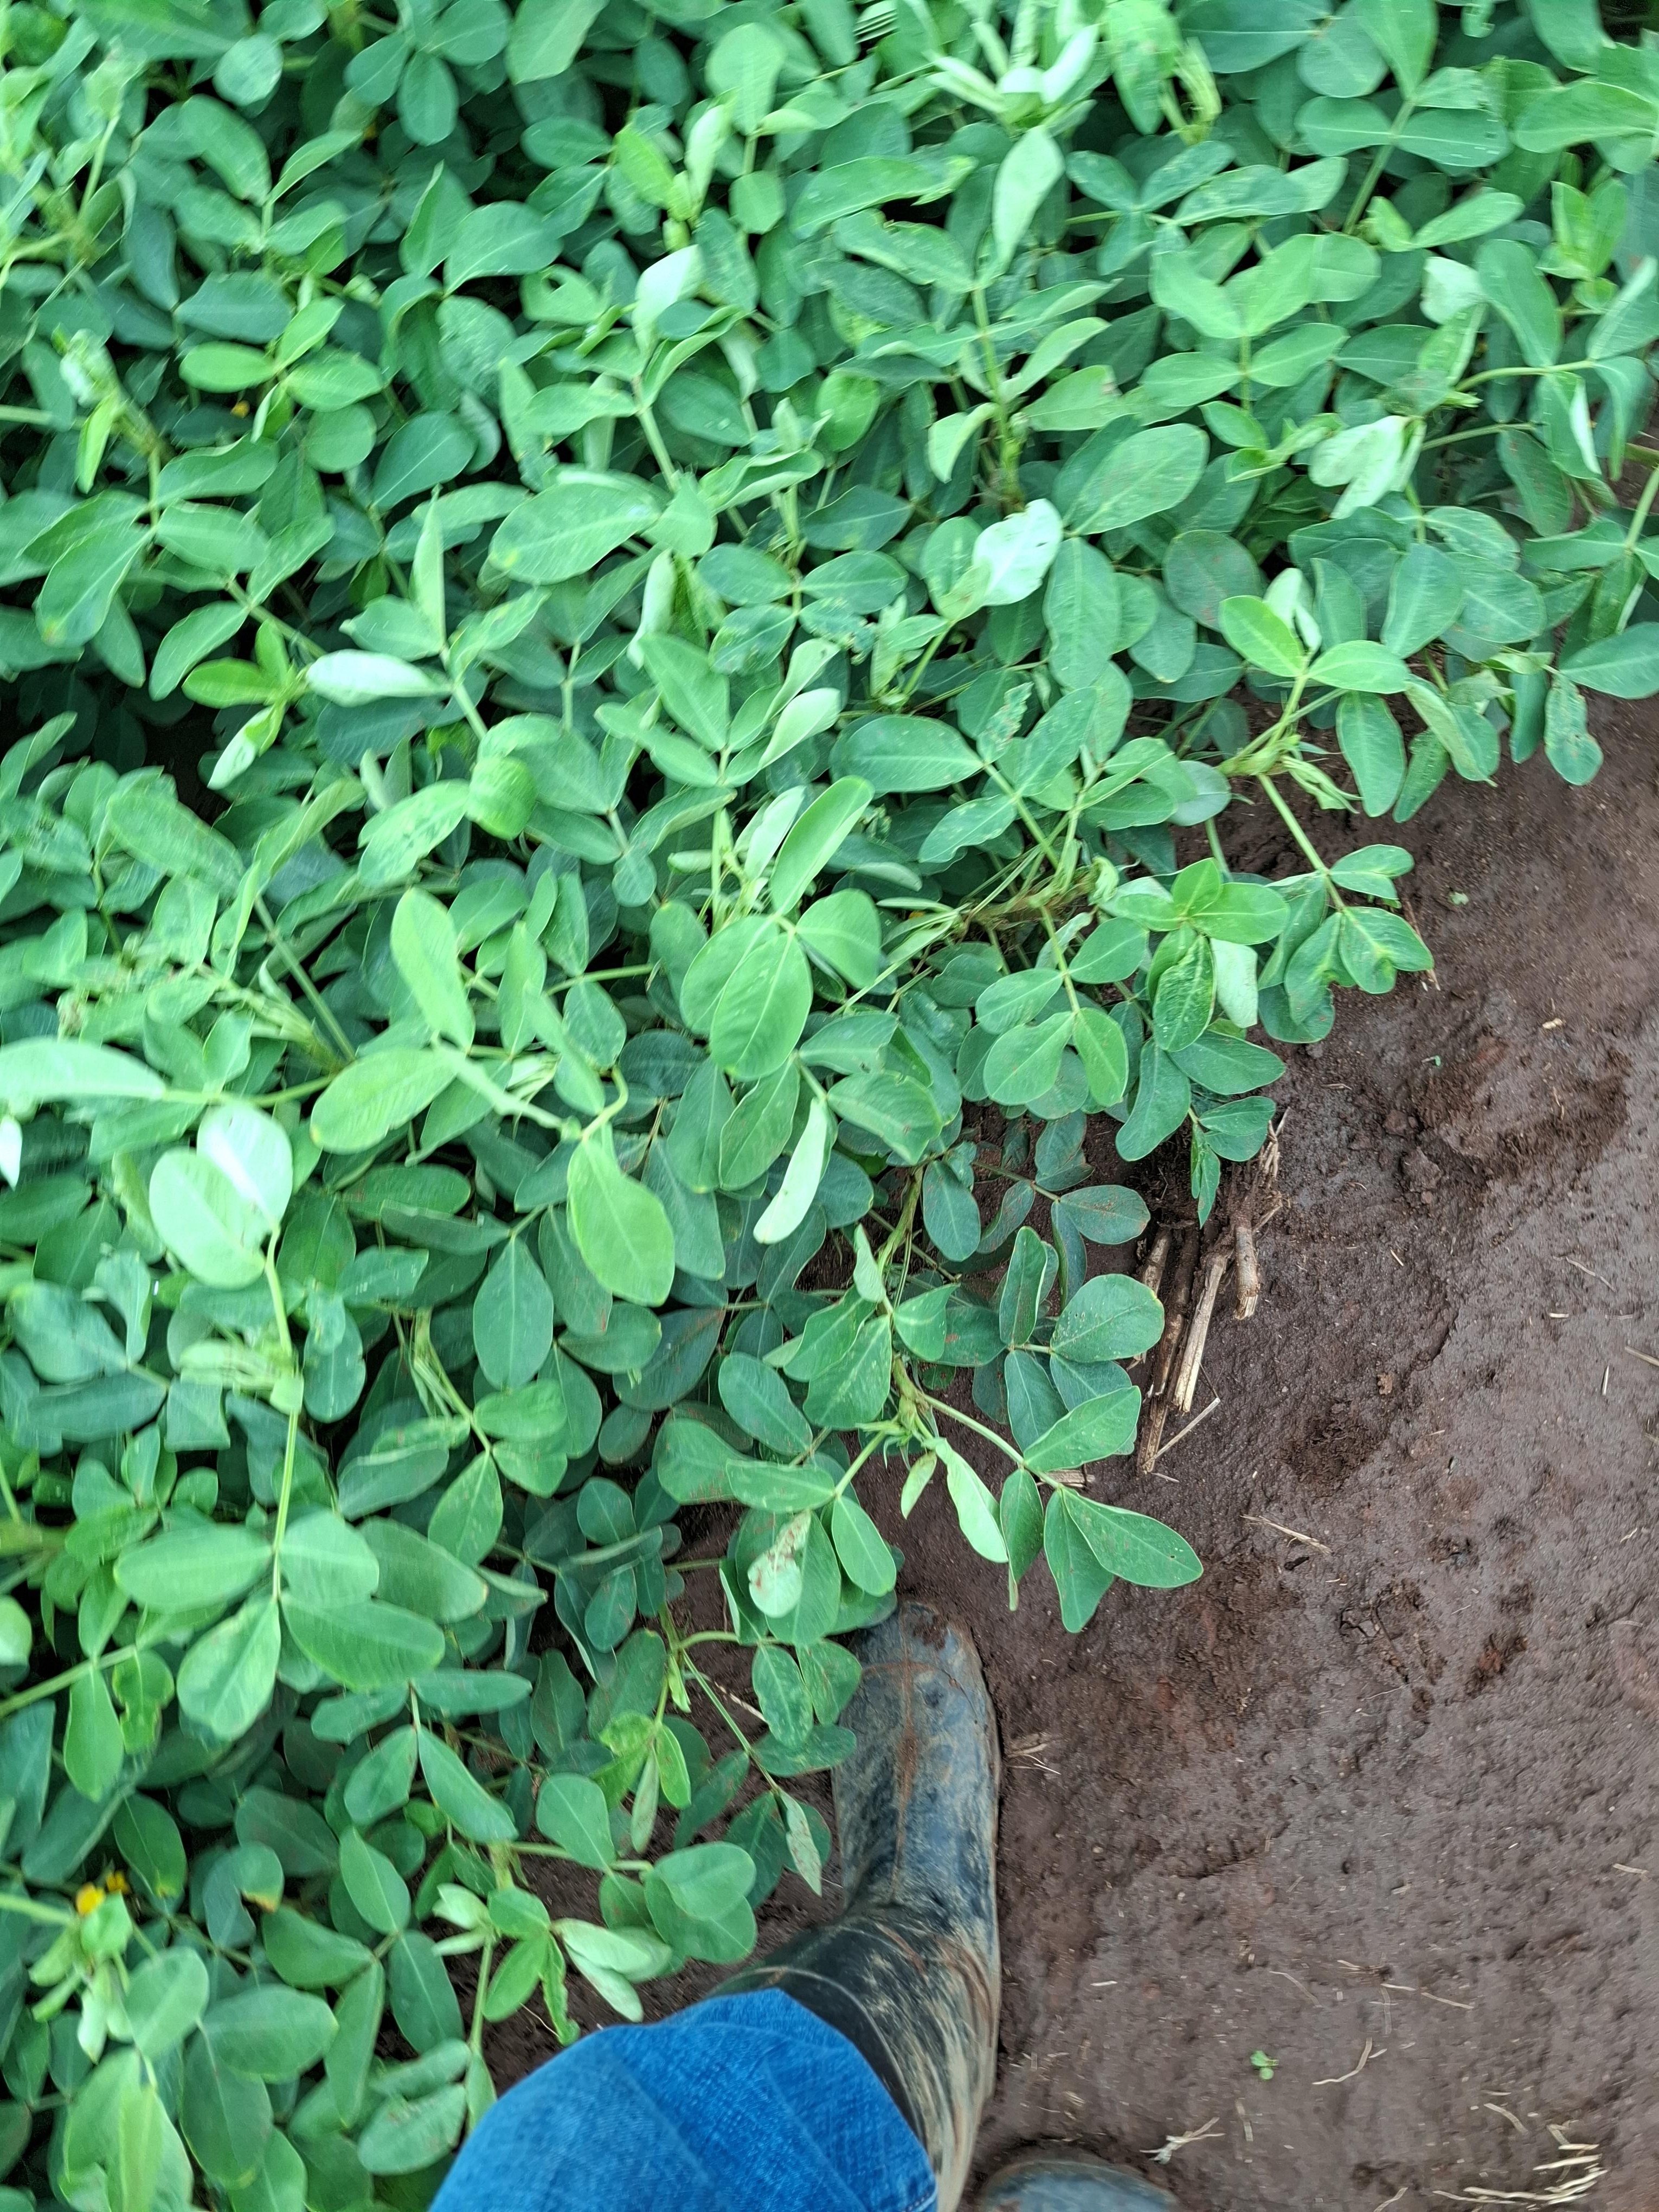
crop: groundnut
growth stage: flowering
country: Kenya
